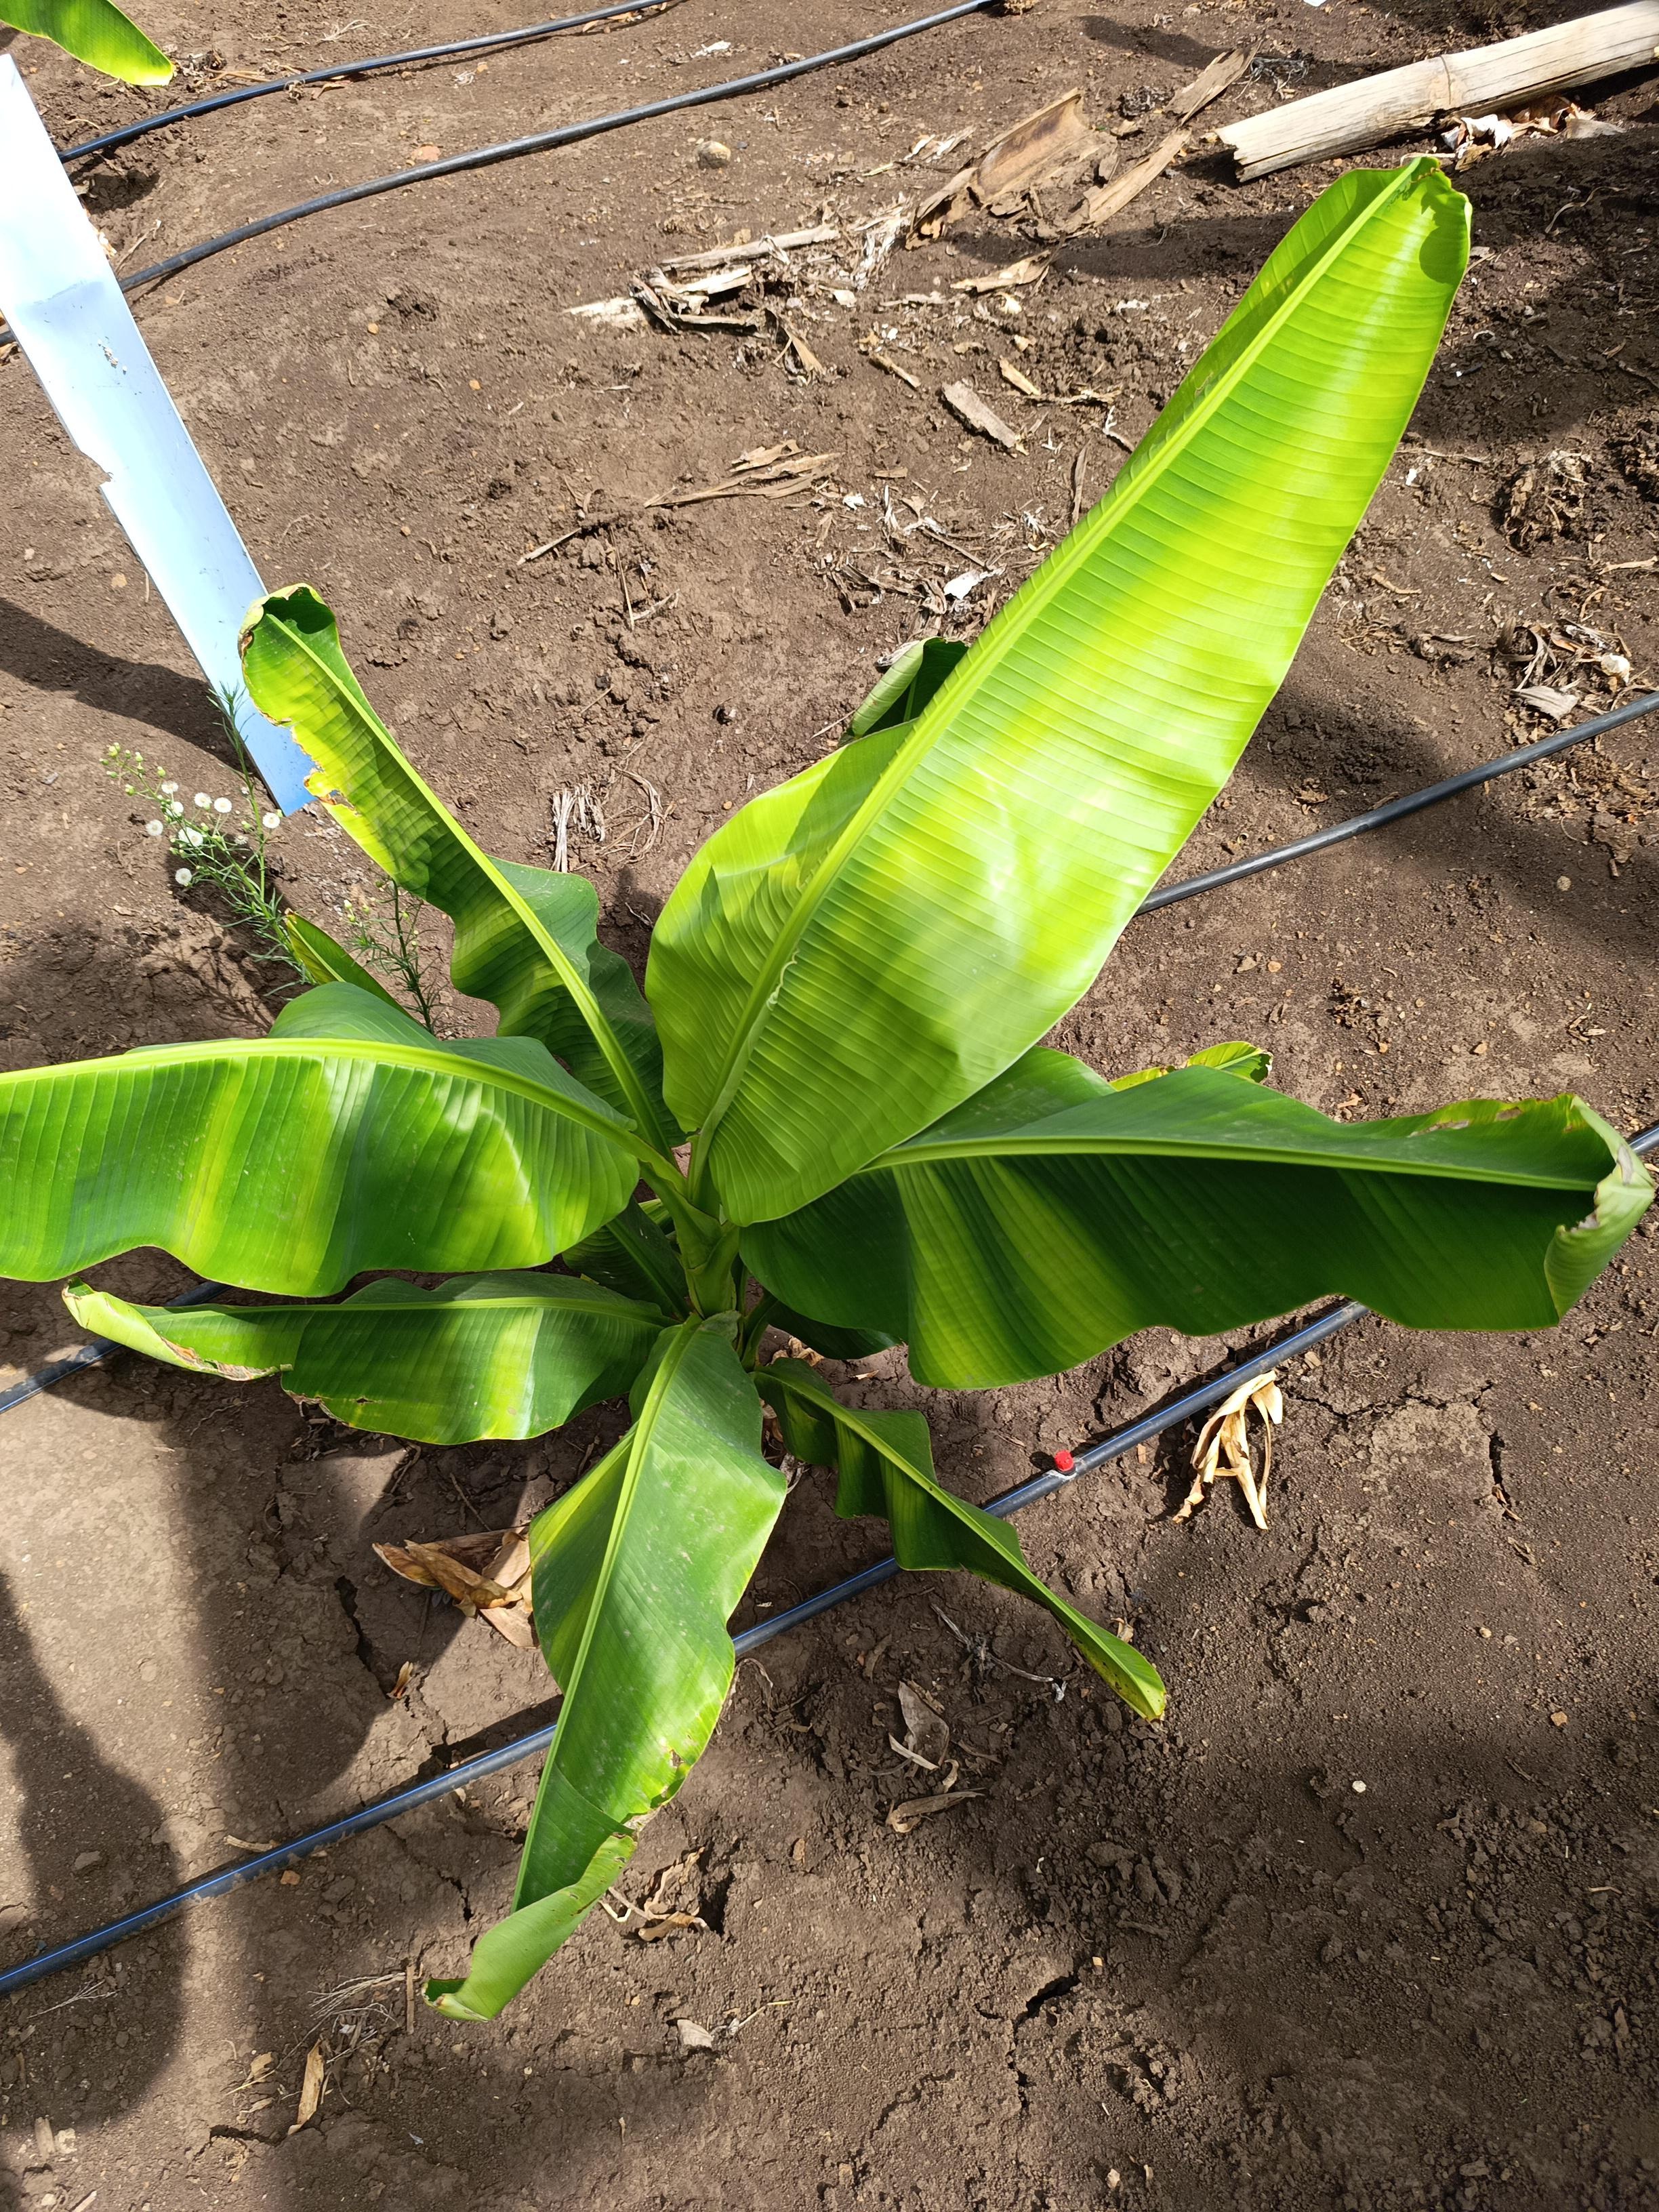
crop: banana
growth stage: vegetative
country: Tanzania
